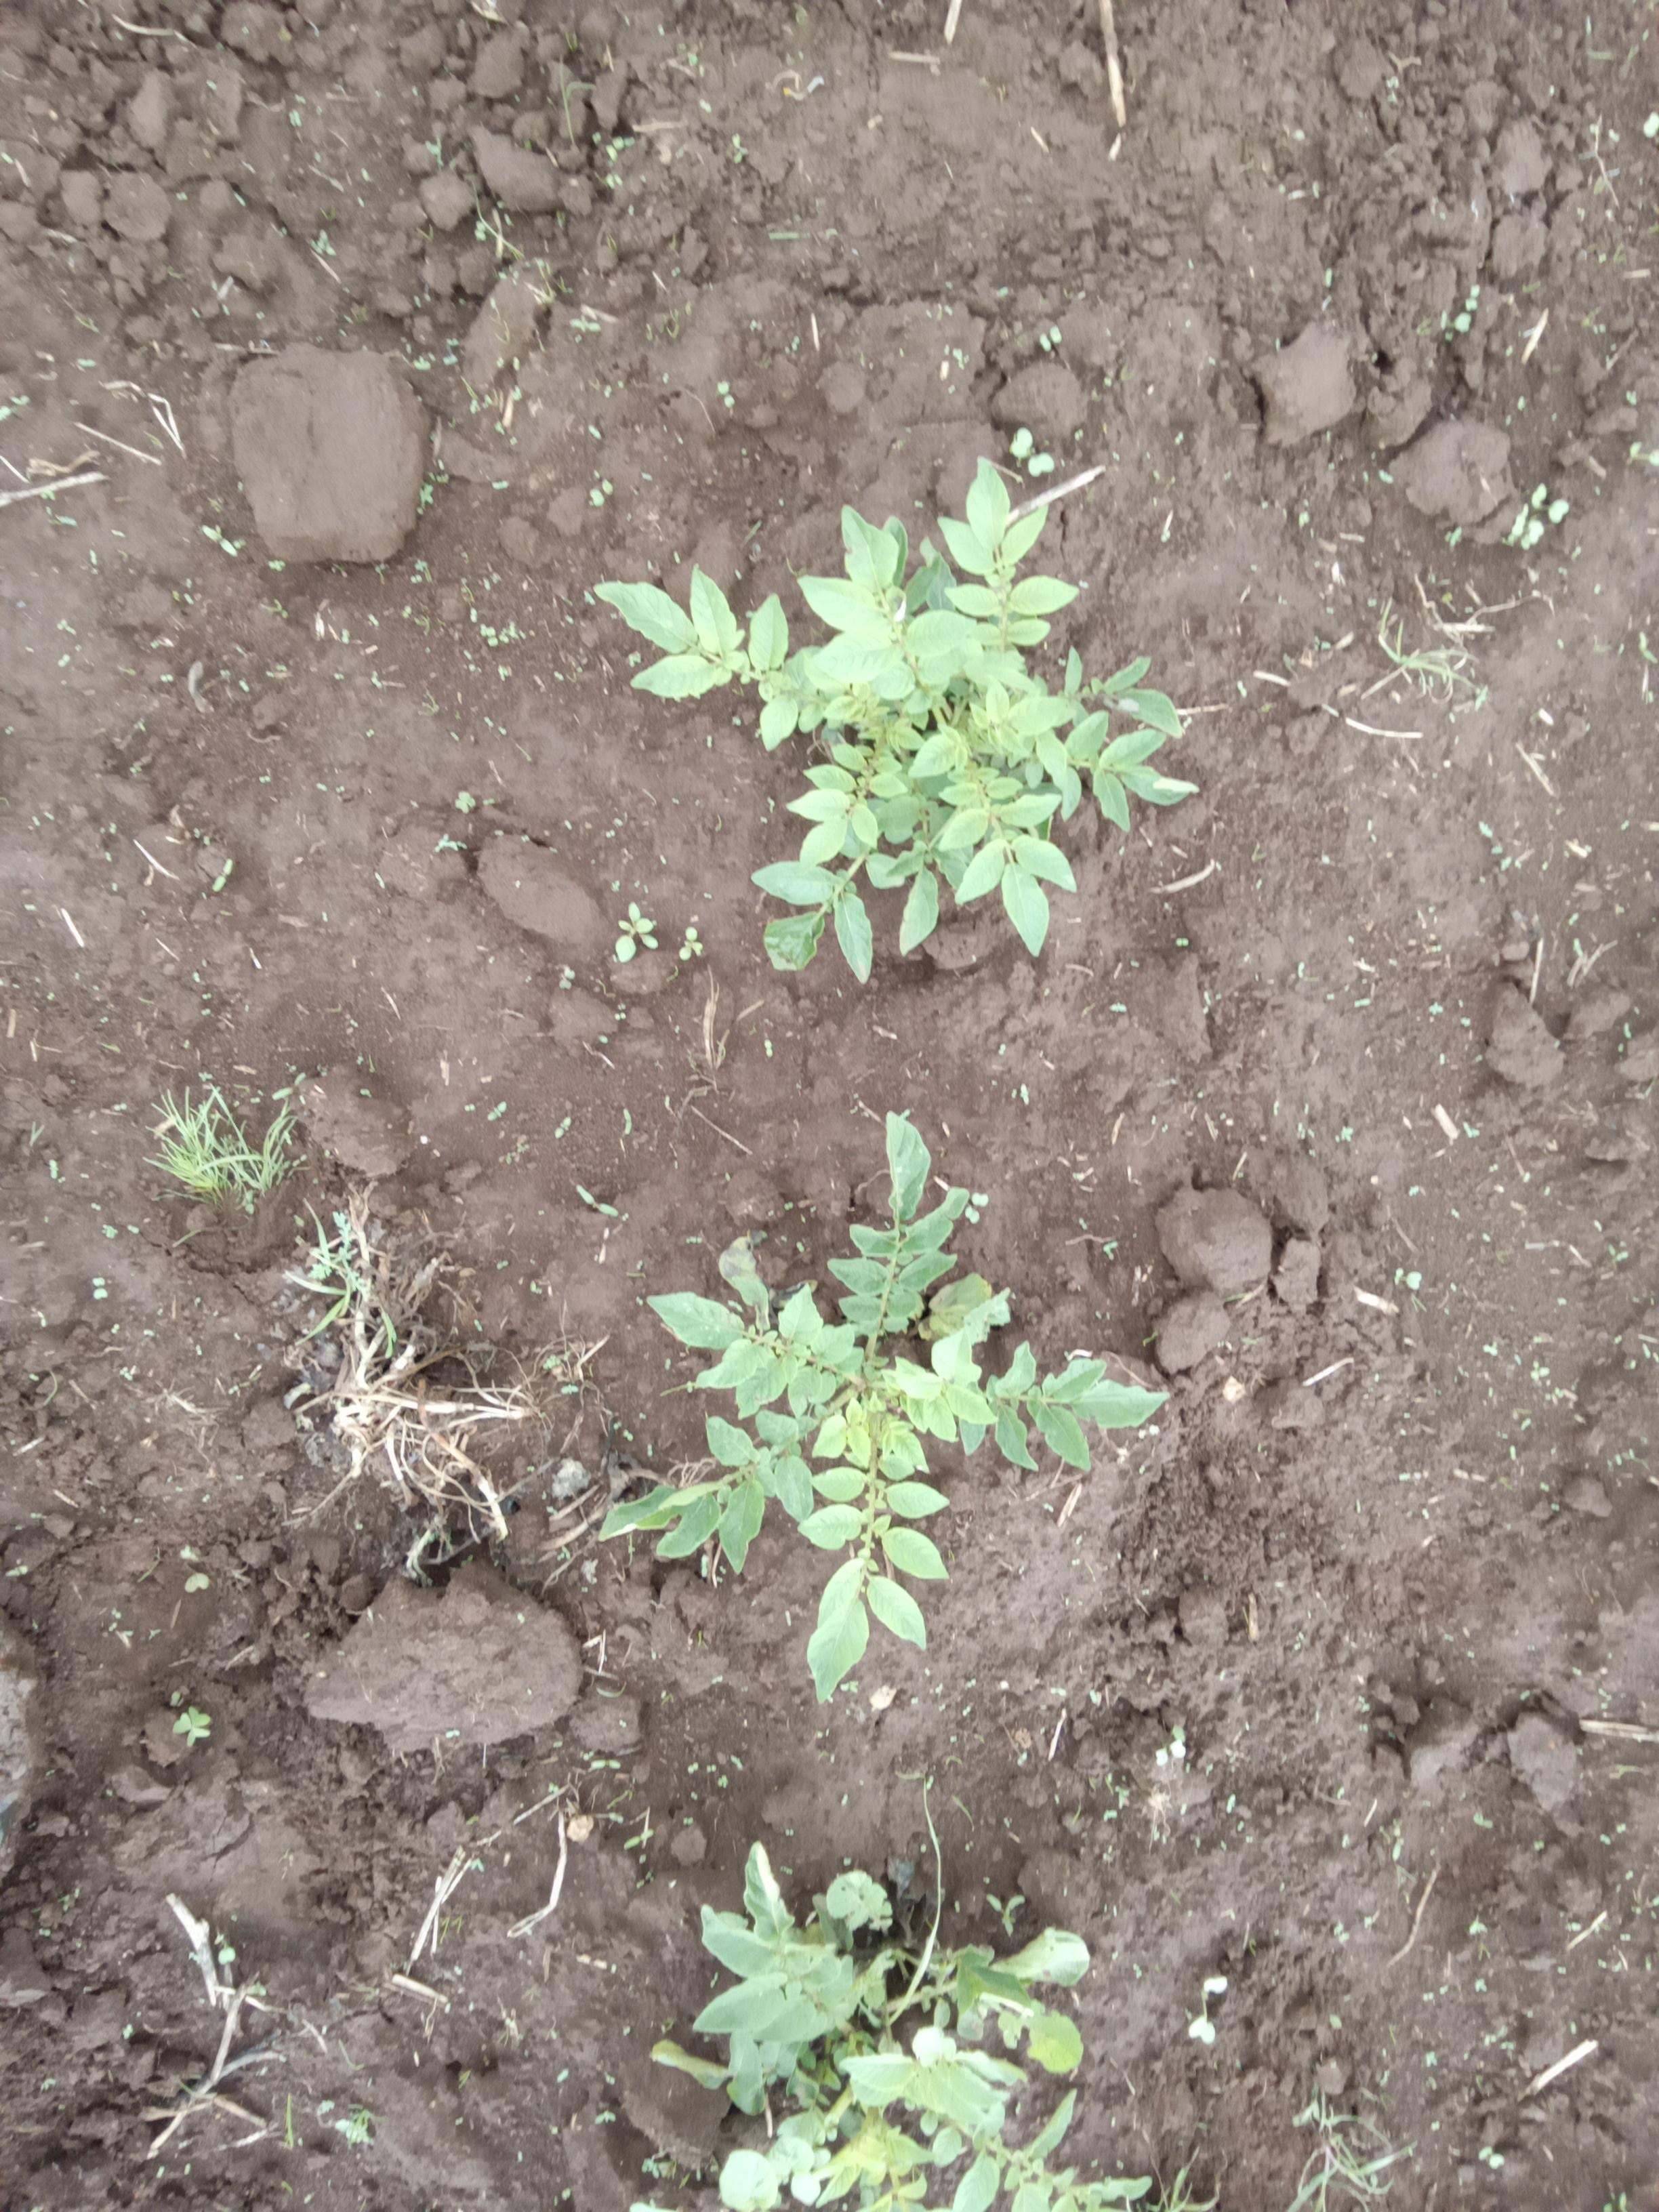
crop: potato
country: Kenya
